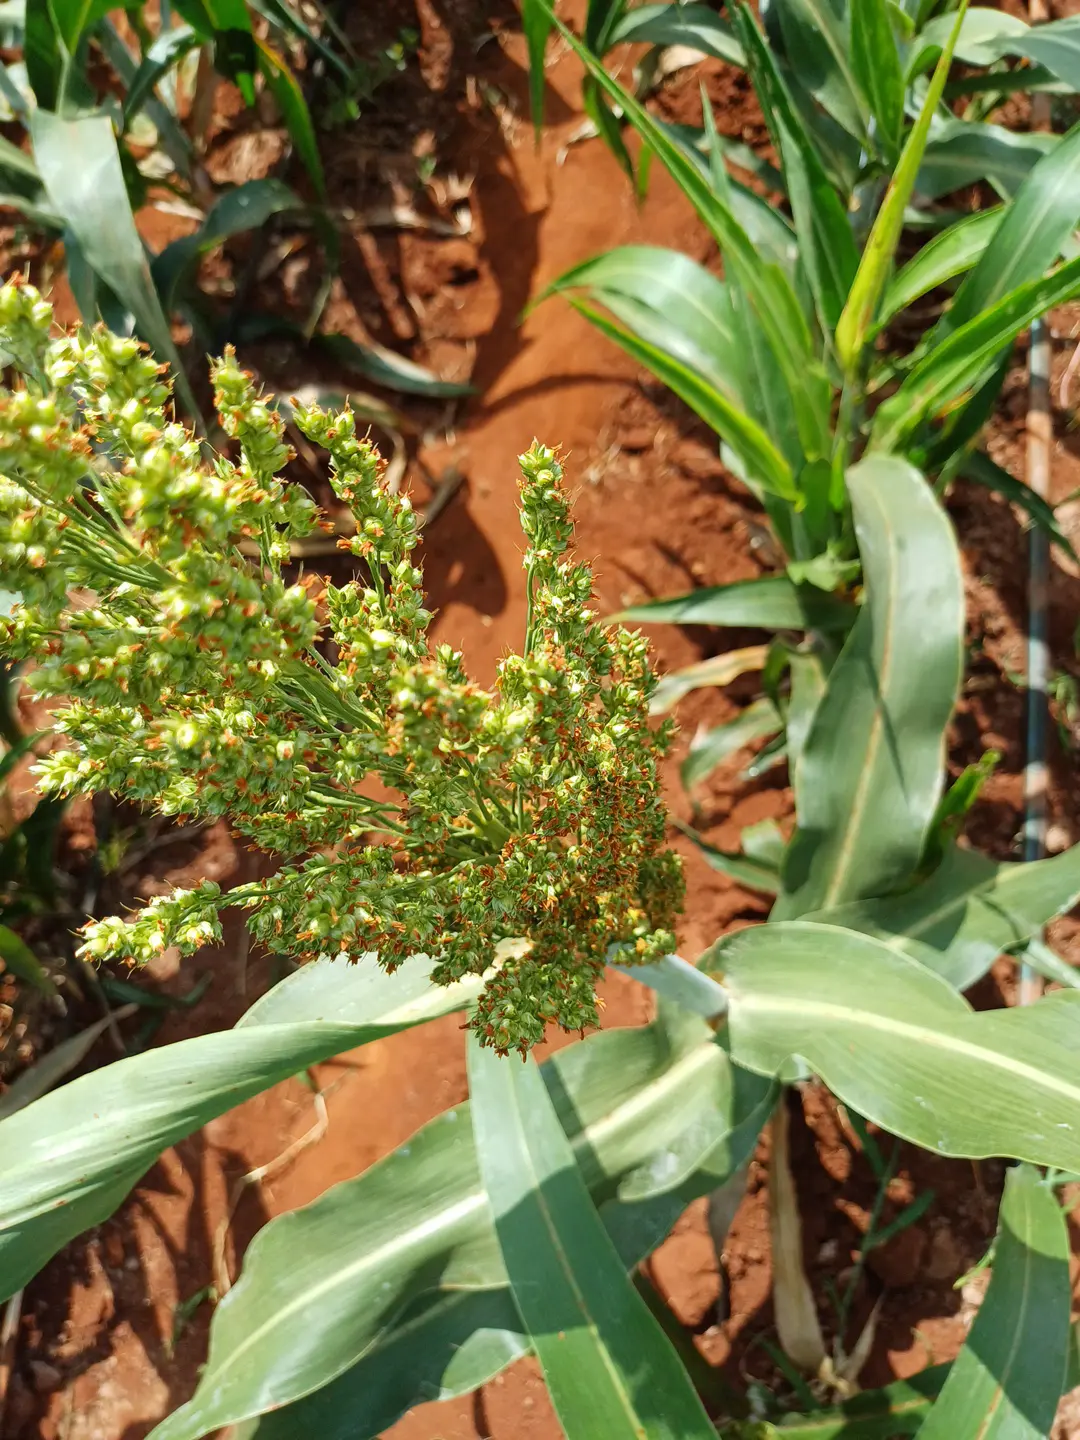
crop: sorghum
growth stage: development fruit
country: Kenya
